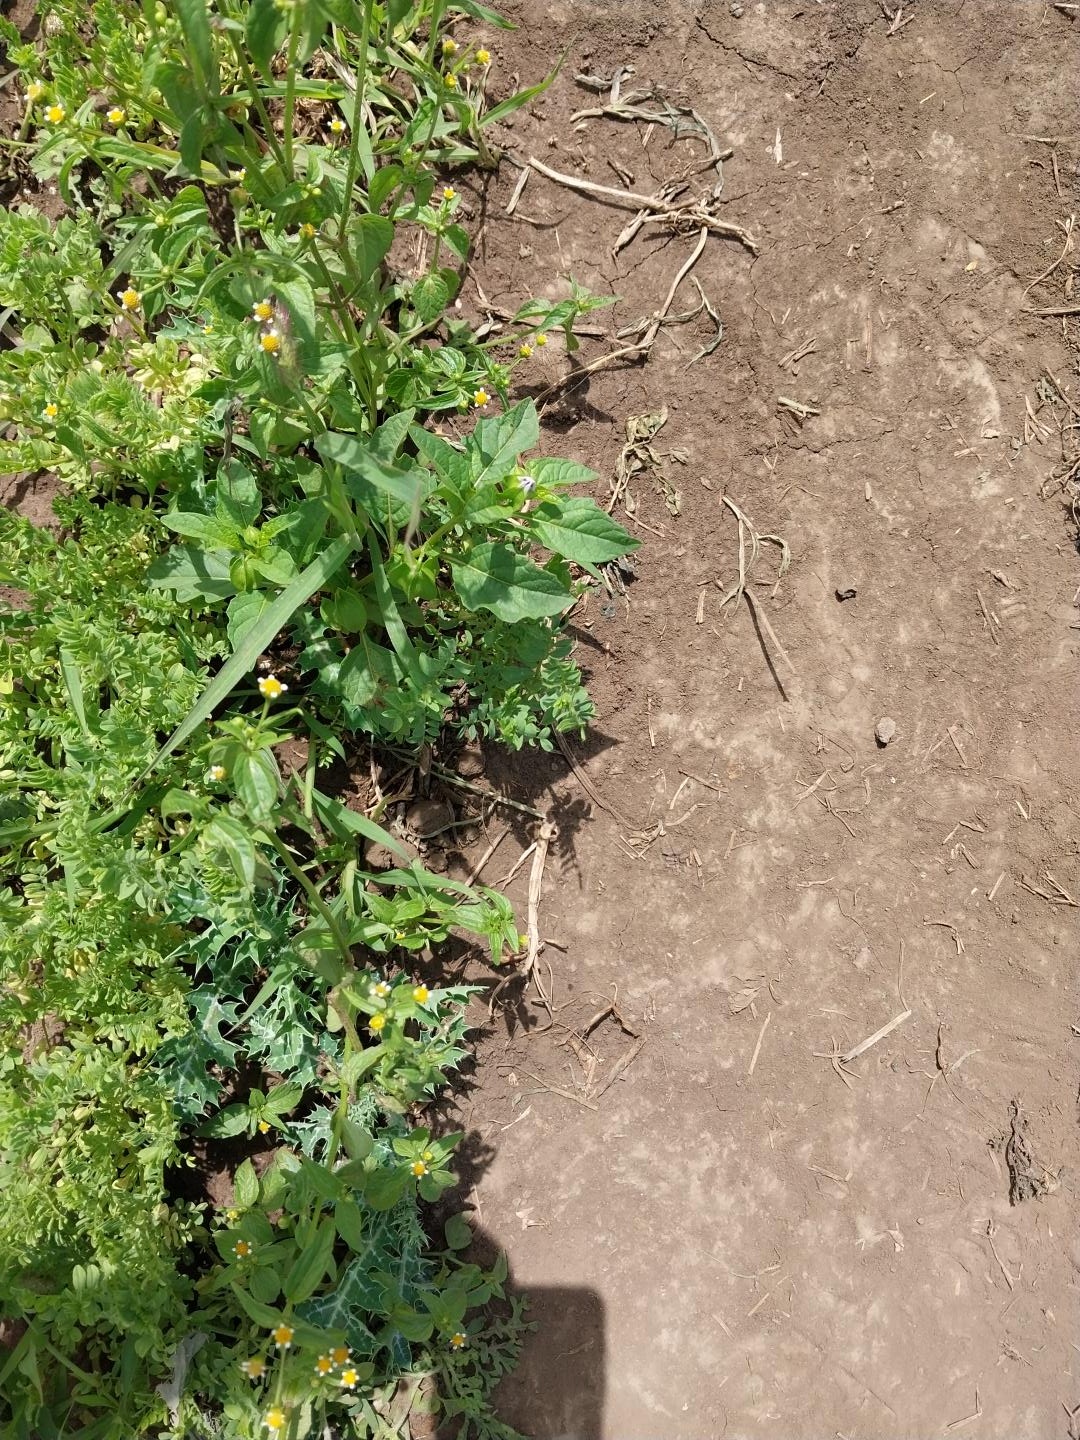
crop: lentil
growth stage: vegetative
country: Tanzania
